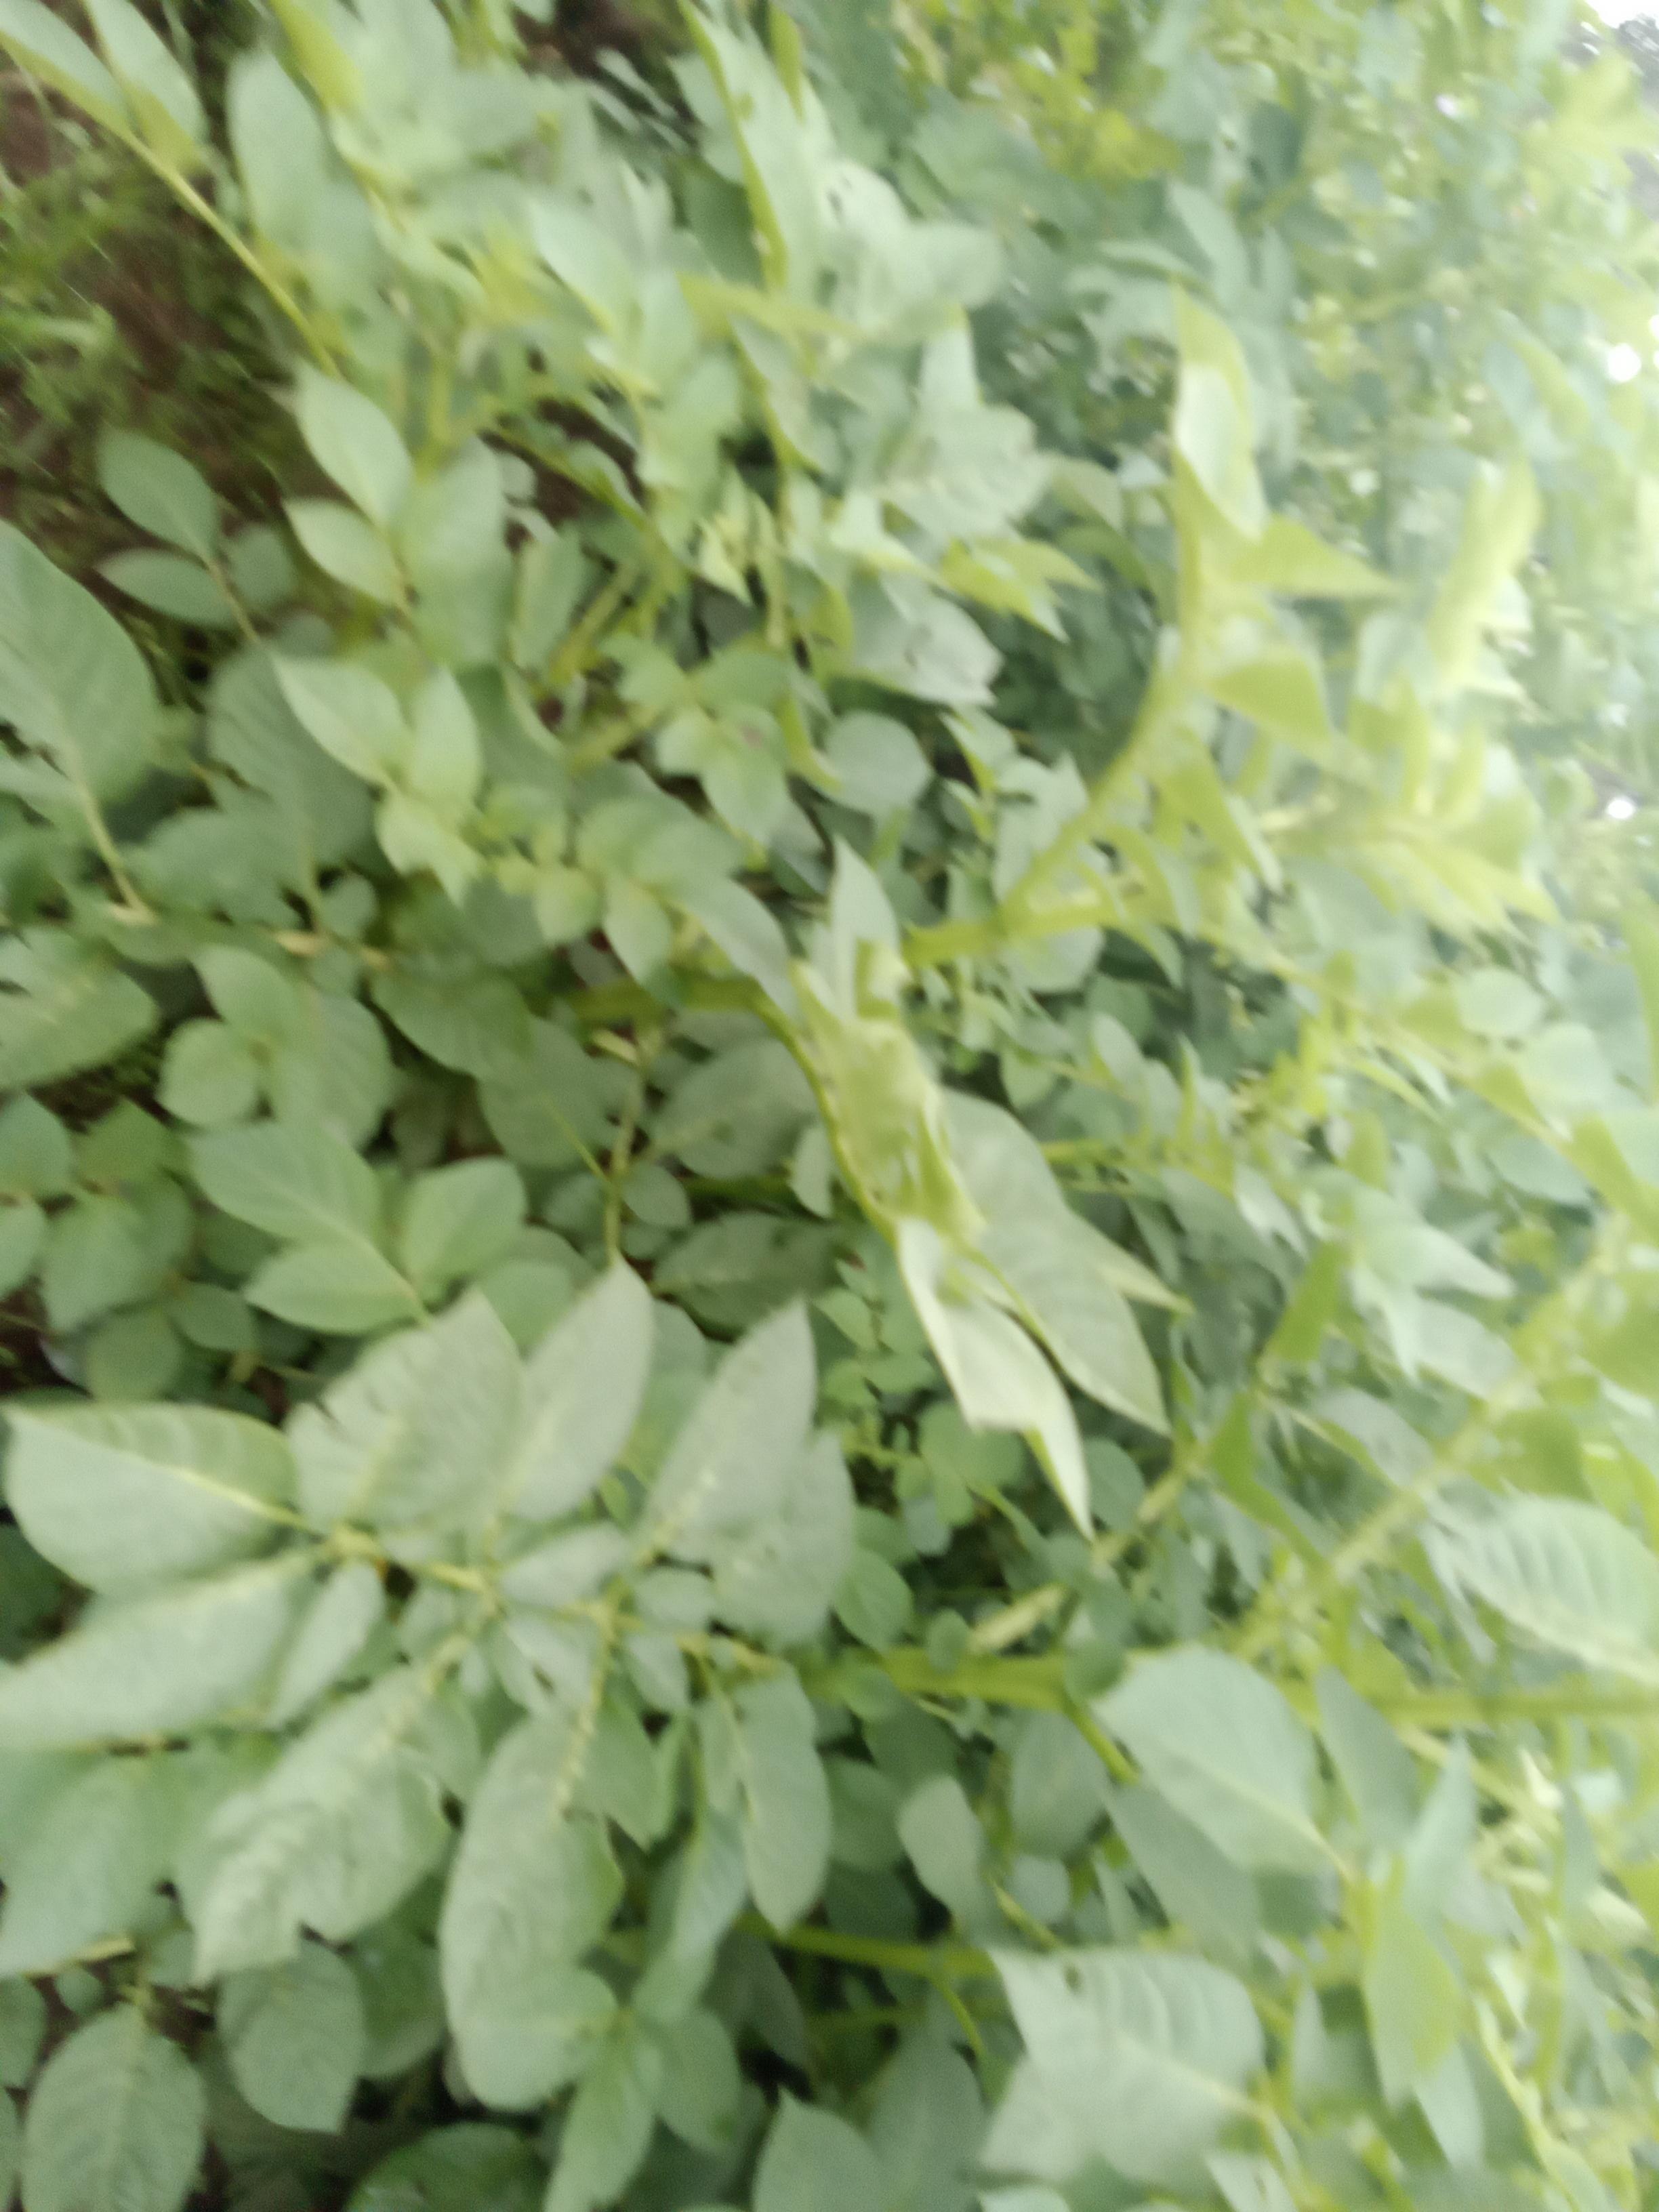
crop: potato
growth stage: vegetative
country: Kenya
